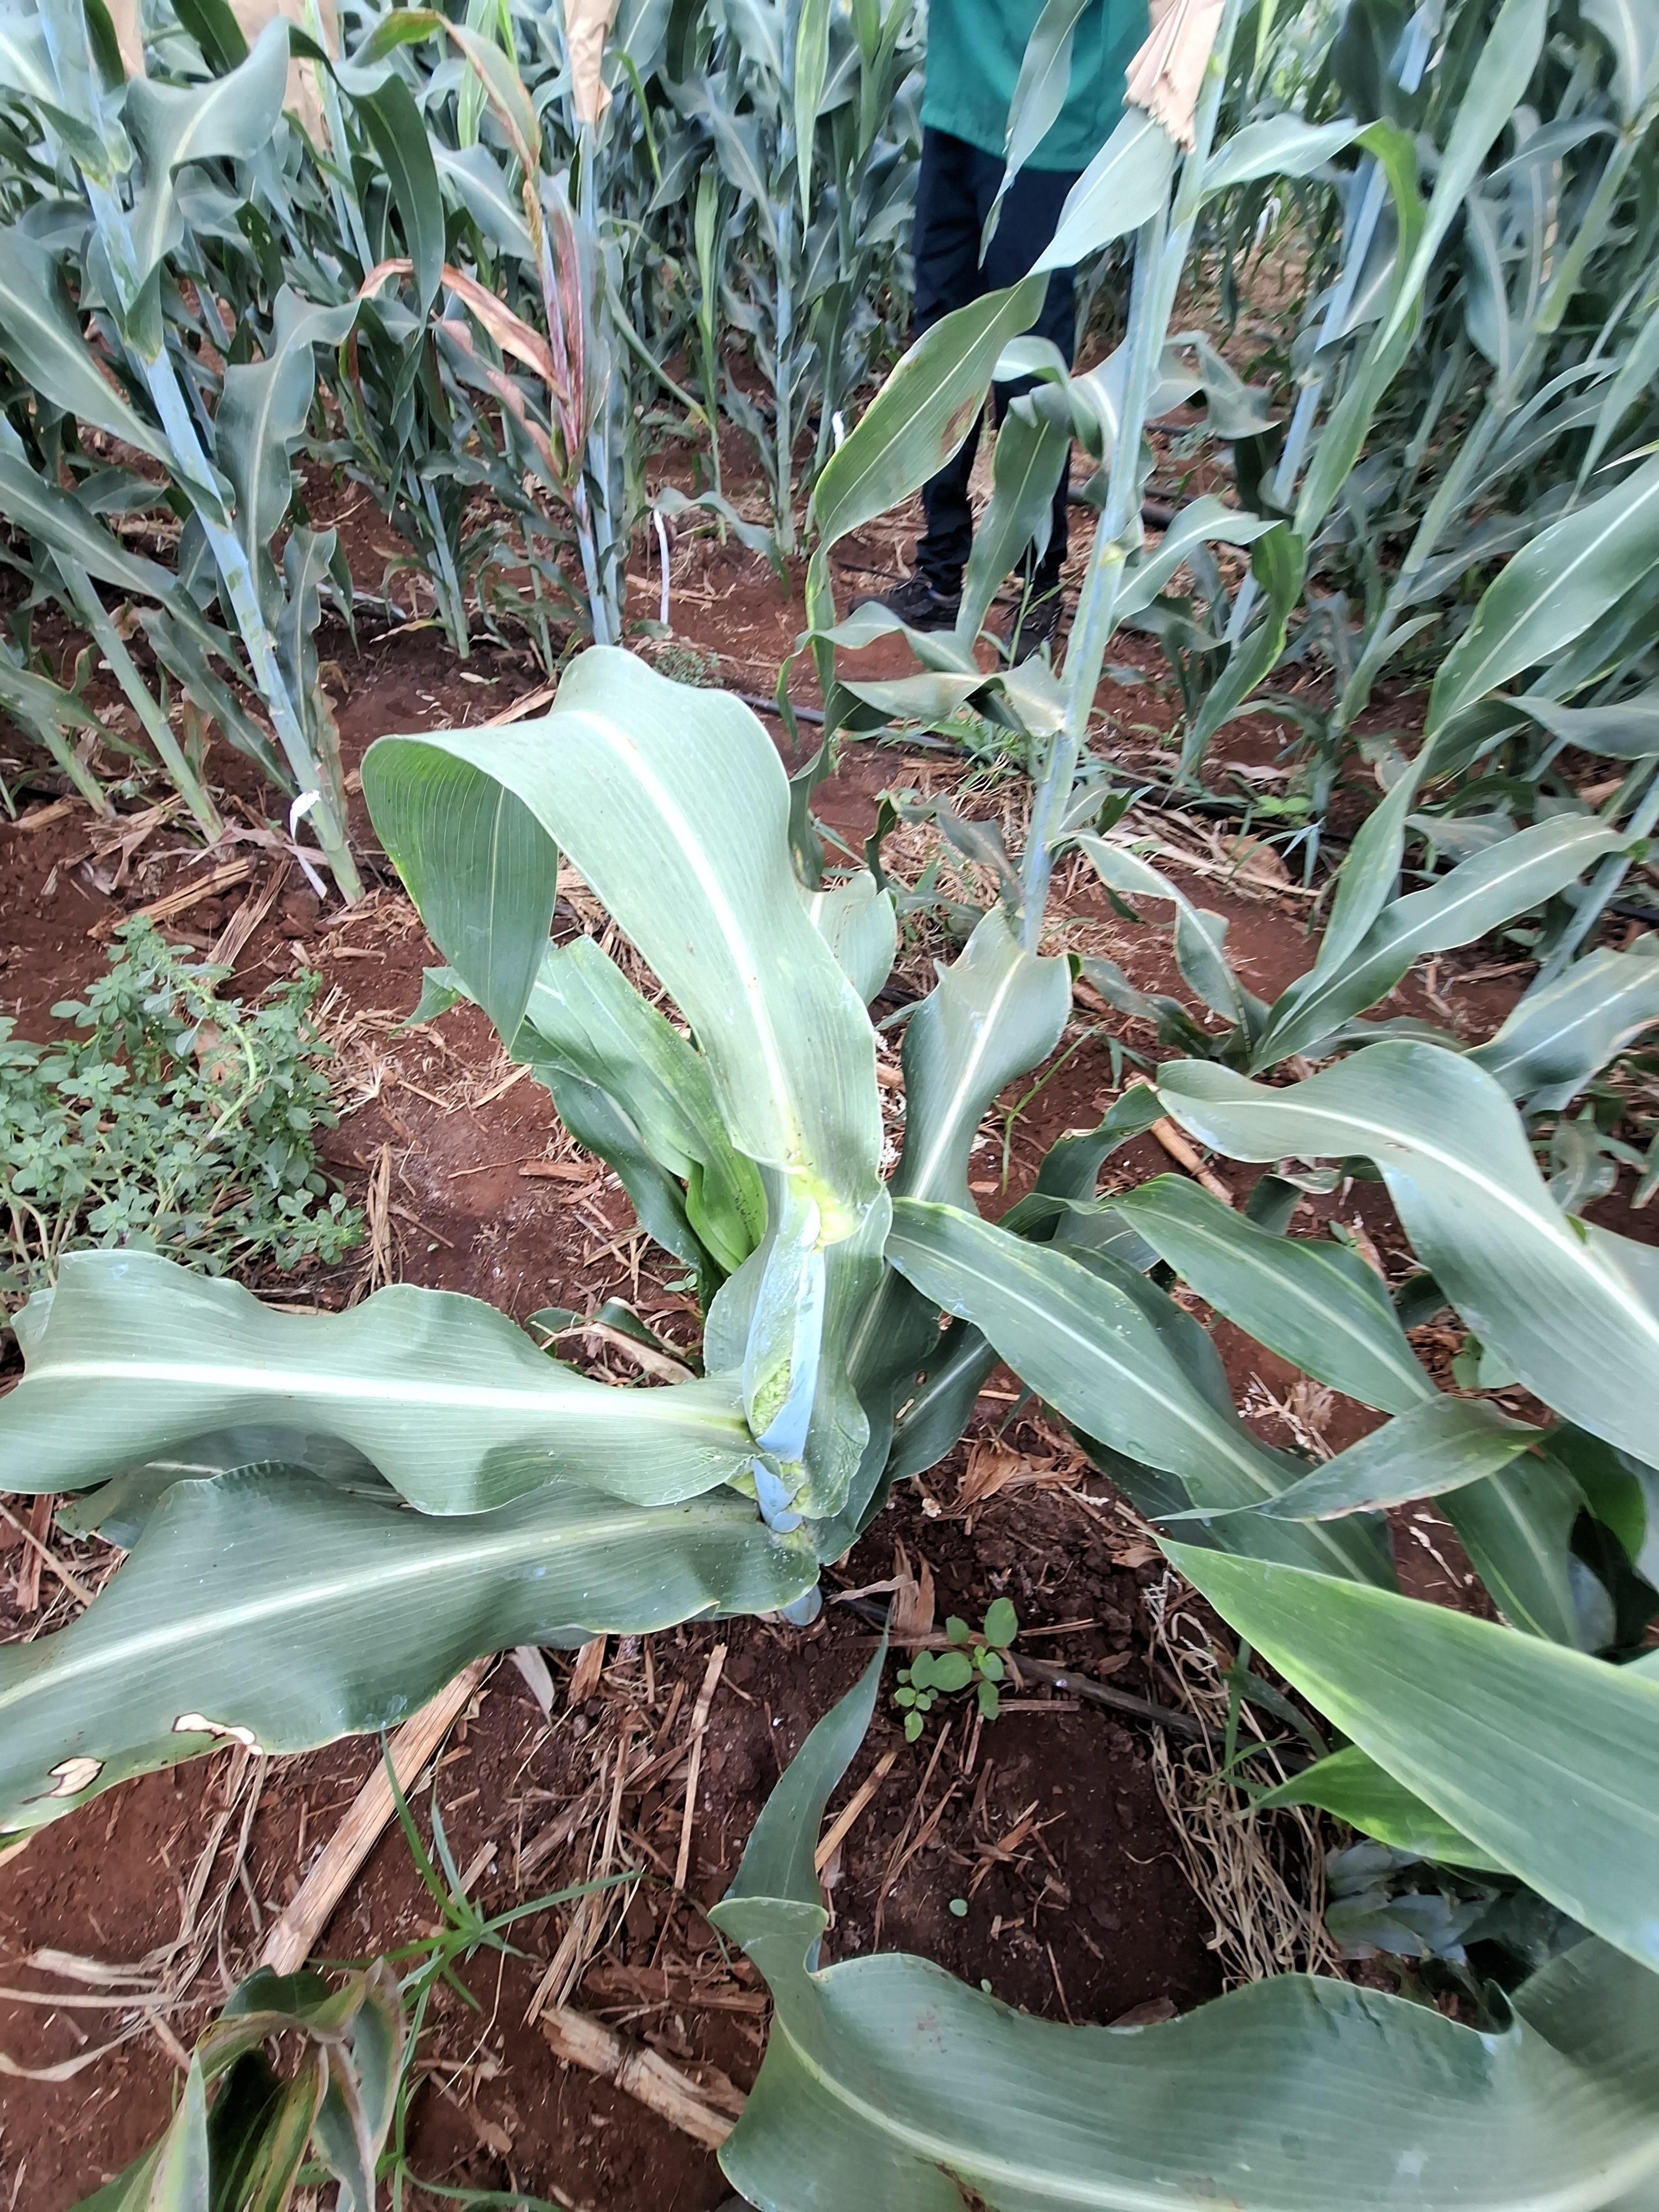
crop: sorghum
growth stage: heading tuber
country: Kenya
